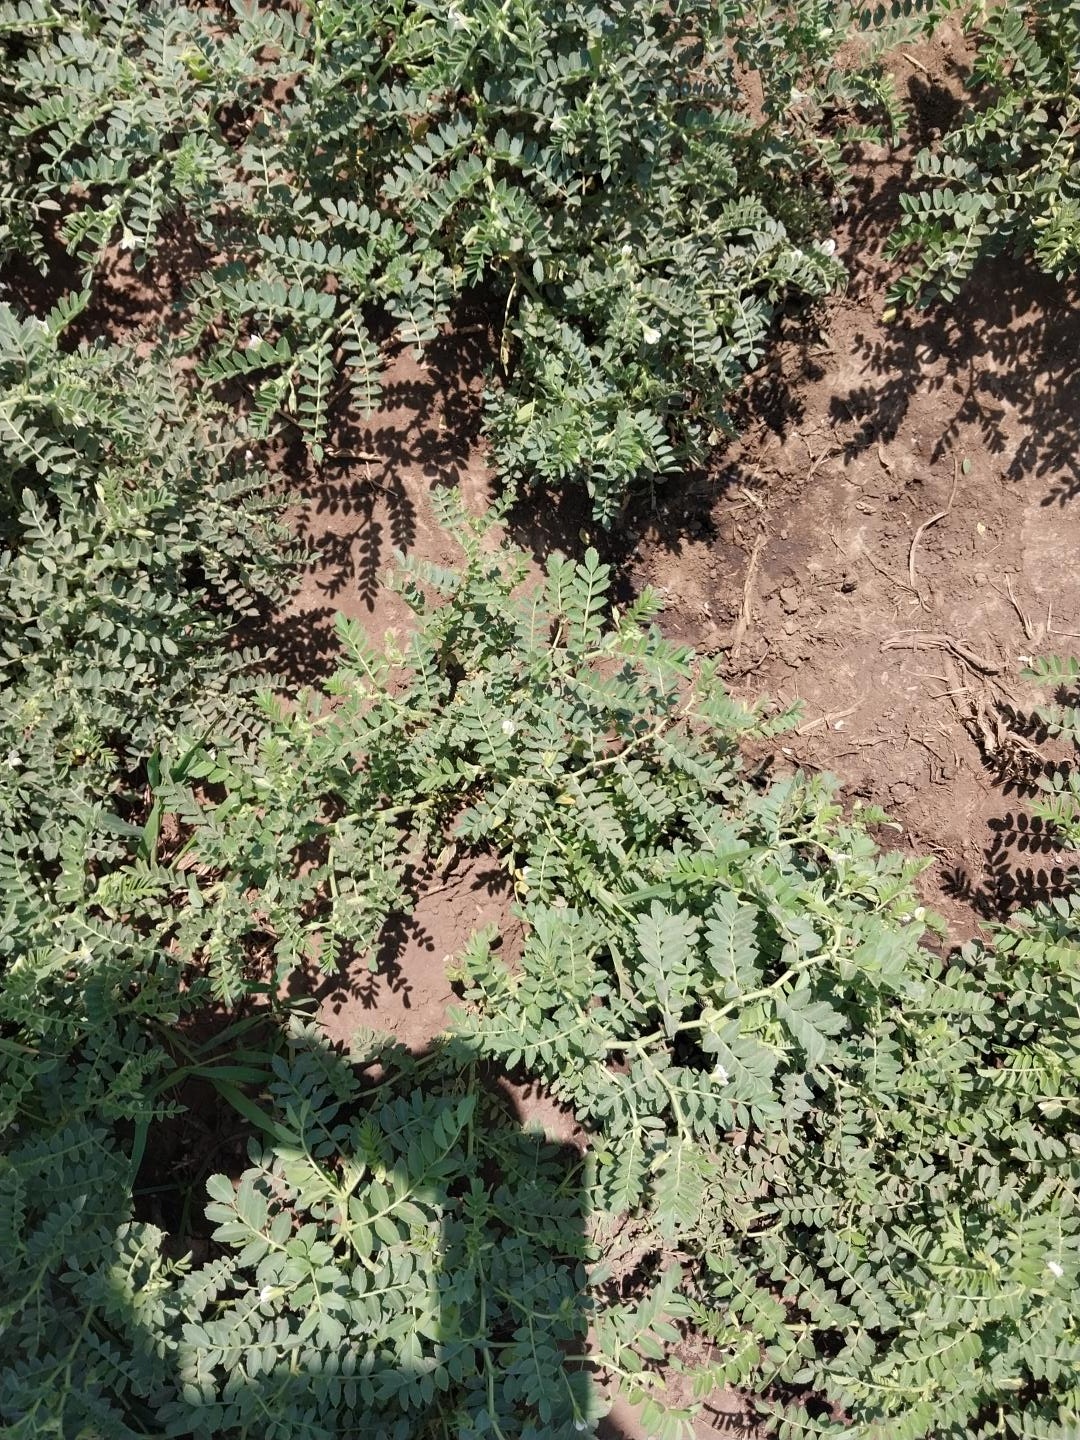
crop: chickpea
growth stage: development pod
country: Tanzania
